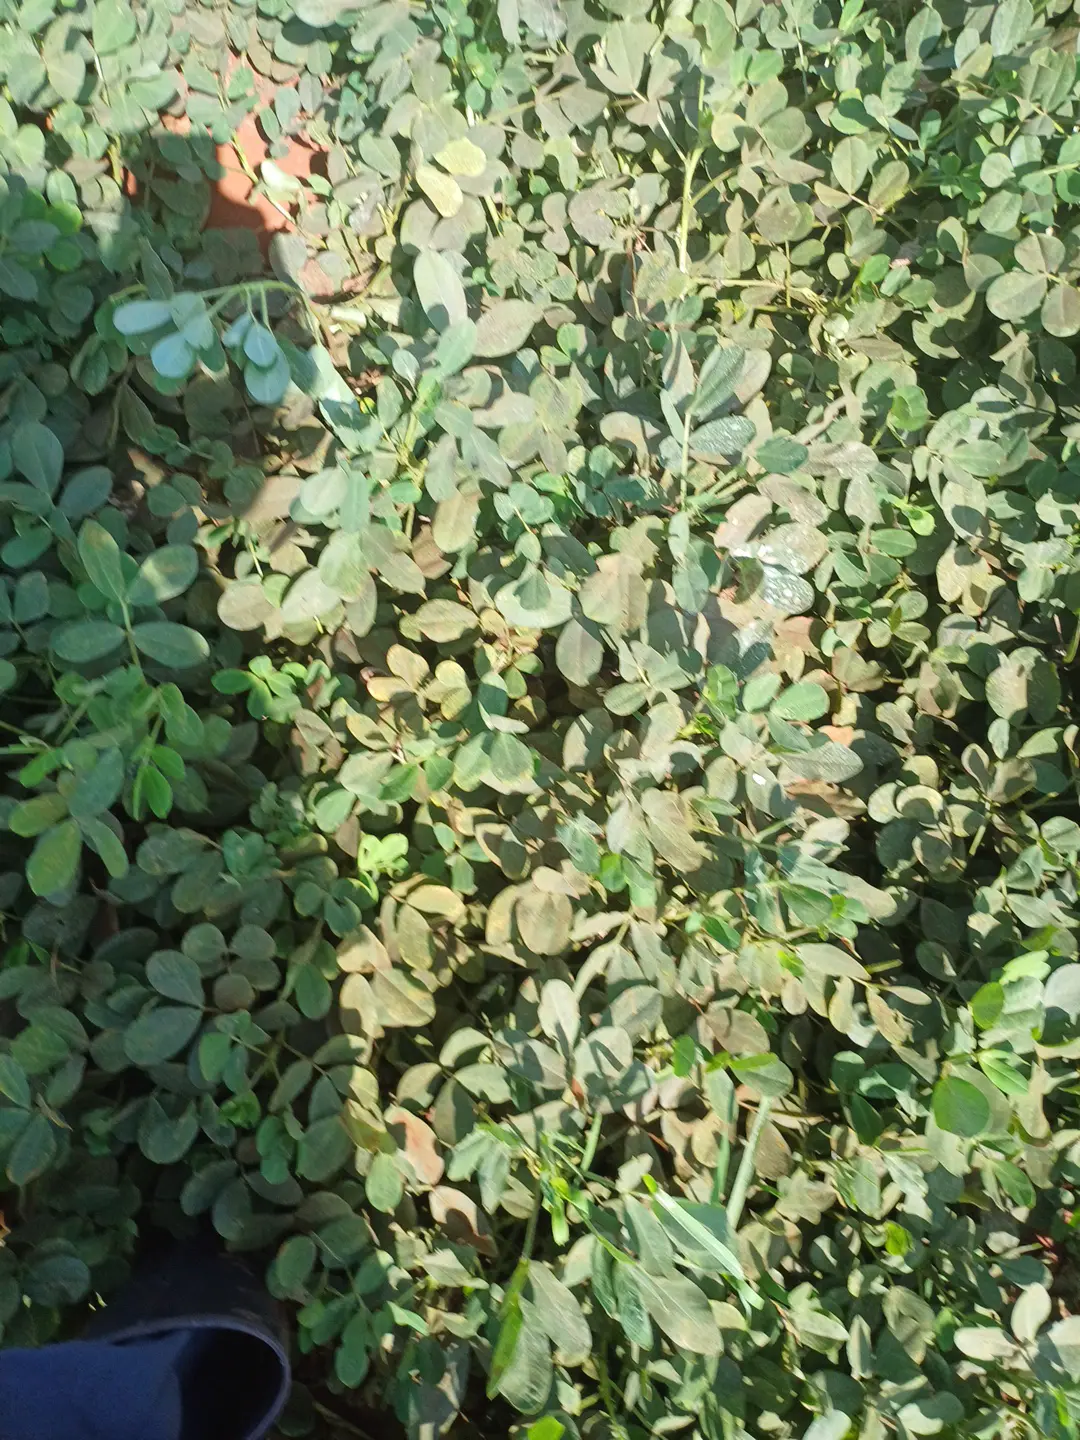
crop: groundnut
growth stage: pegging
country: Kenya
